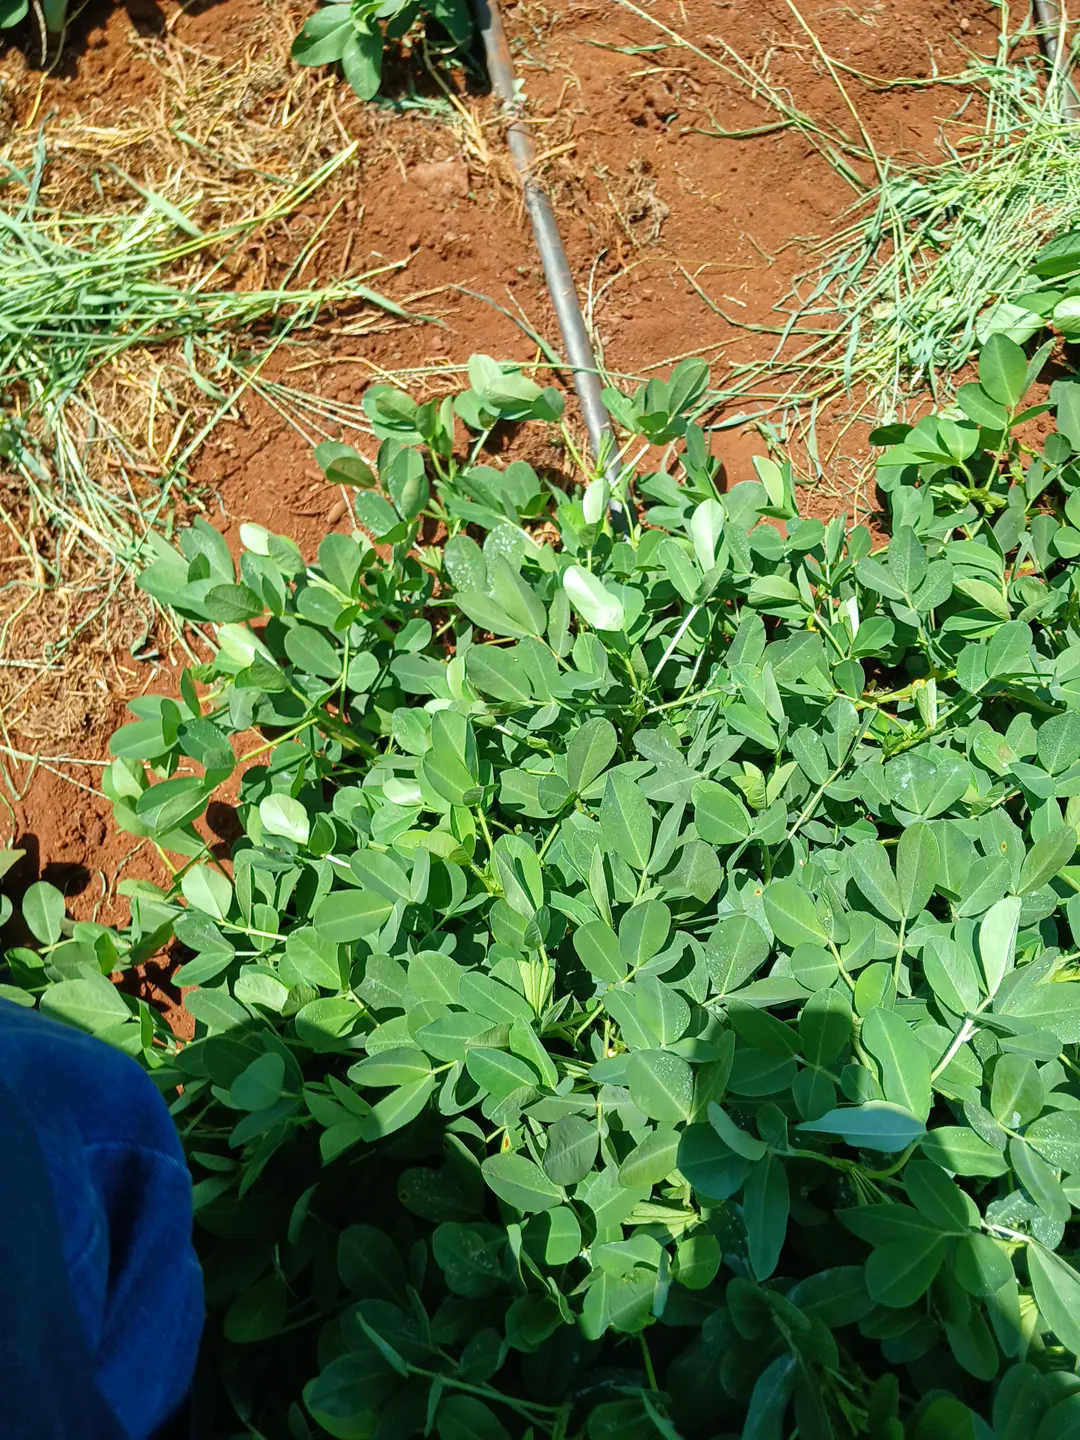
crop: groundnut
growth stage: flowering
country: Kenya
